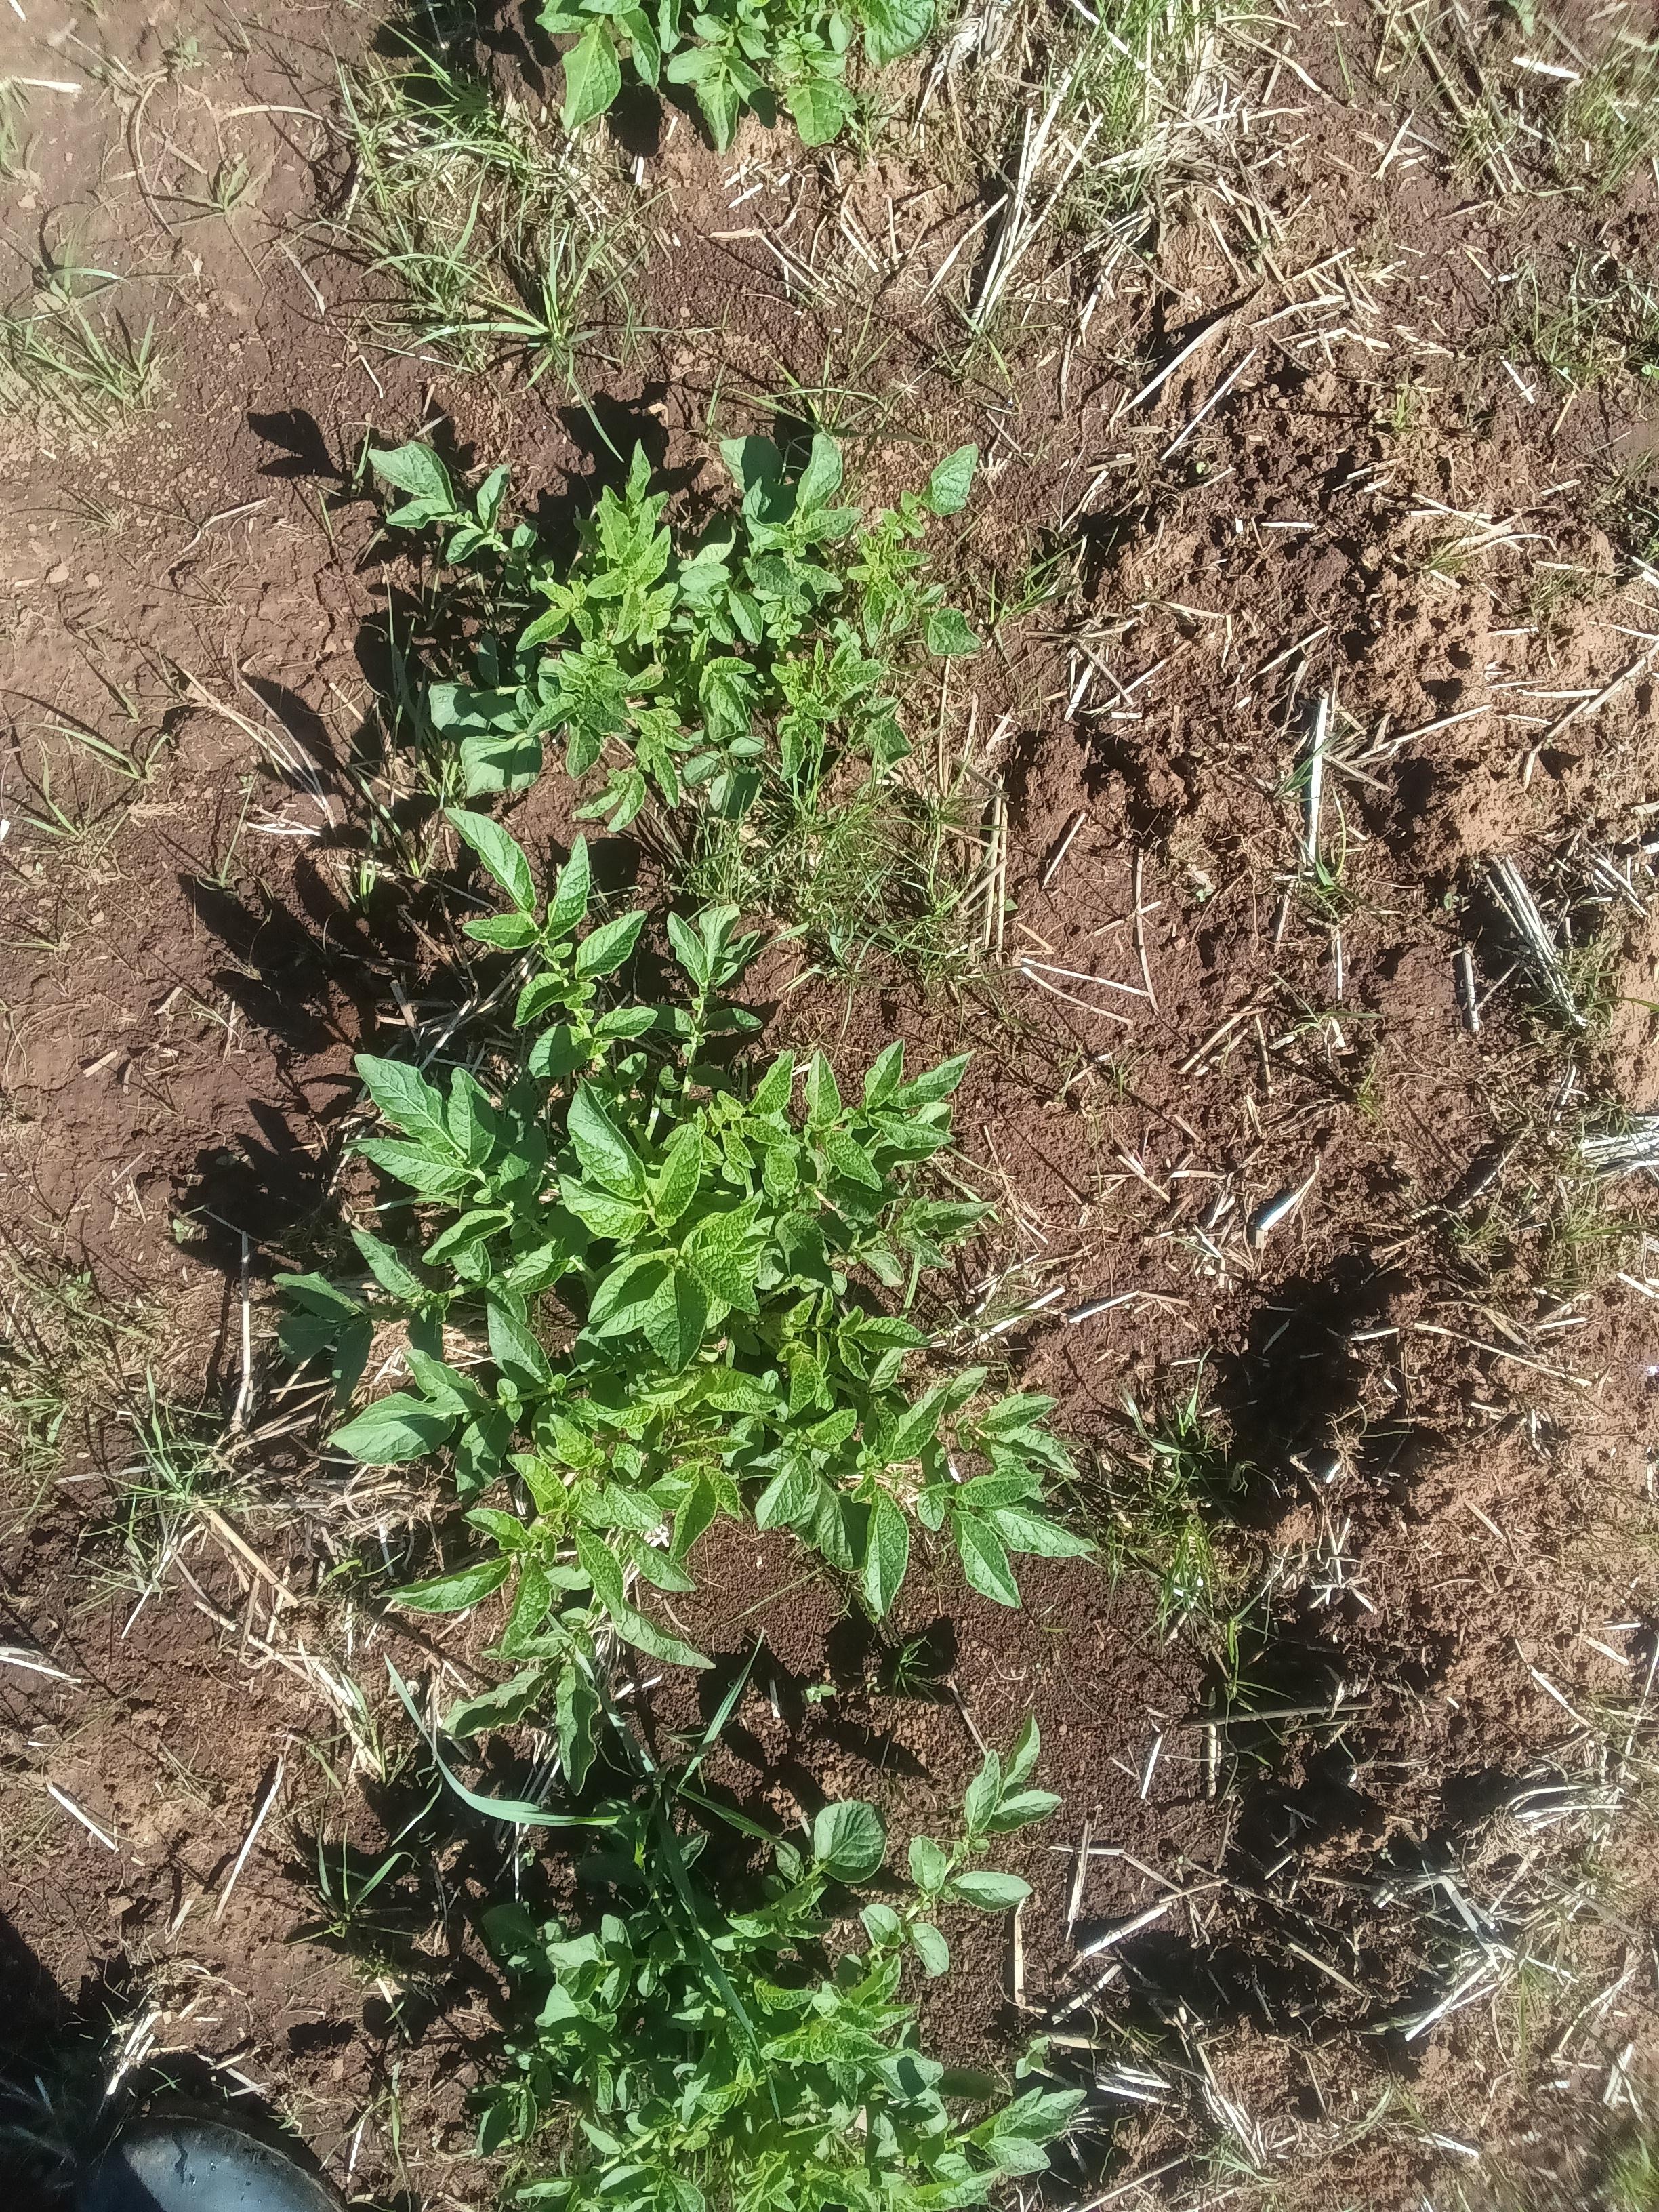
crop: potato
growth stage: vegetative
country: Kenya
